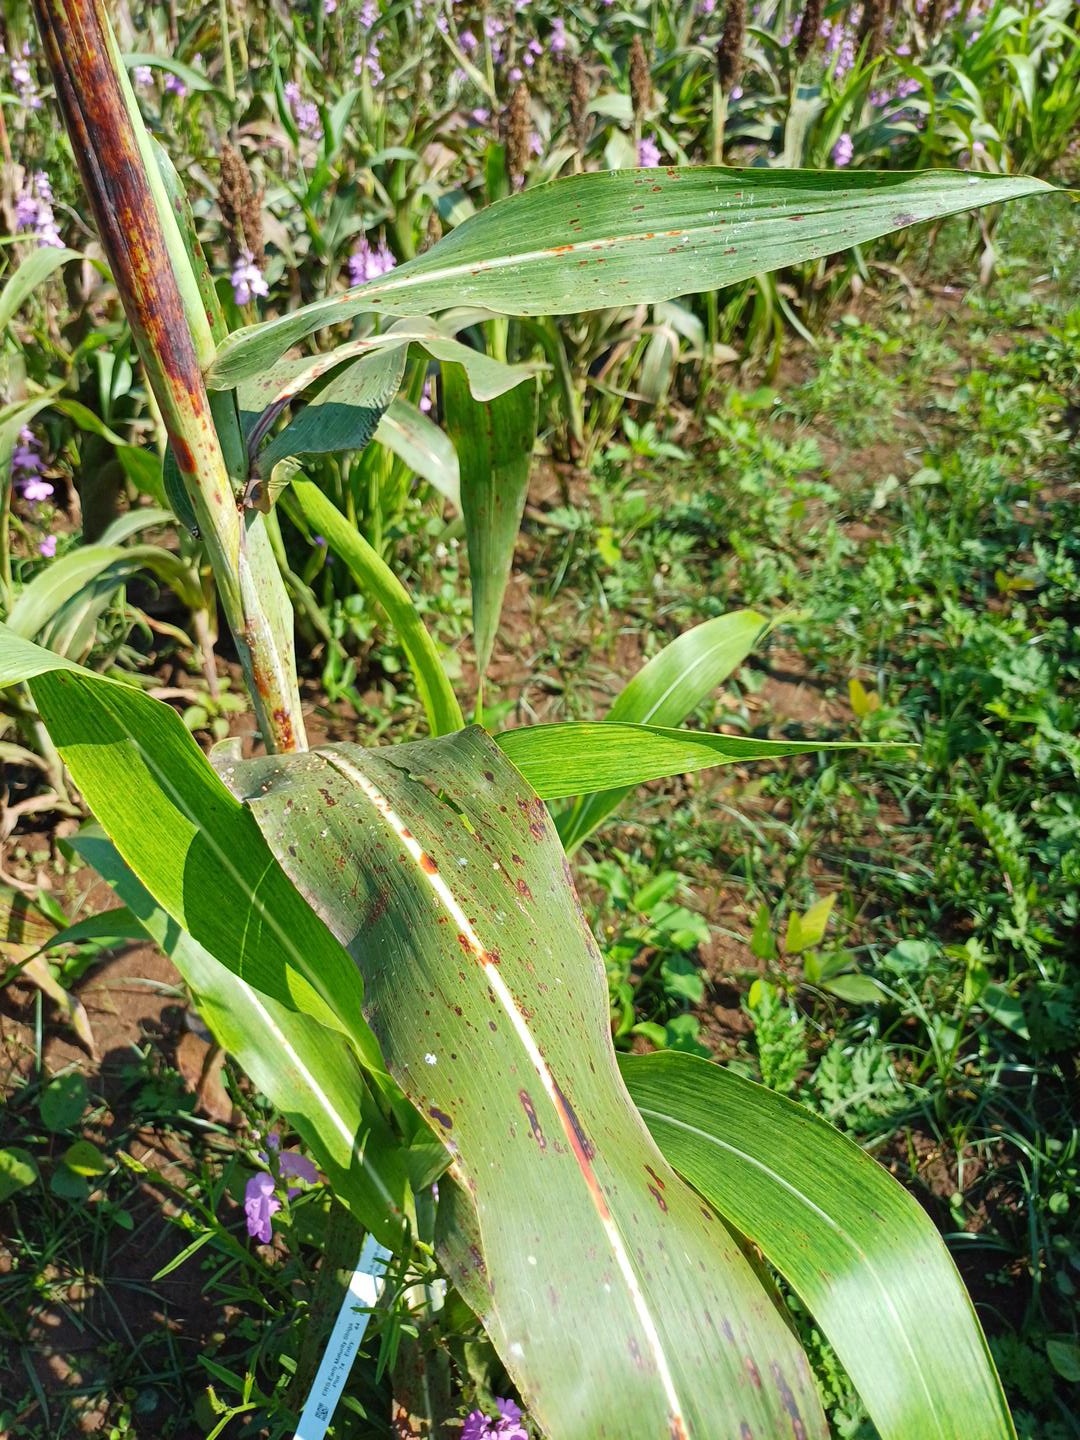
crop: sorghum
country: Kenya
